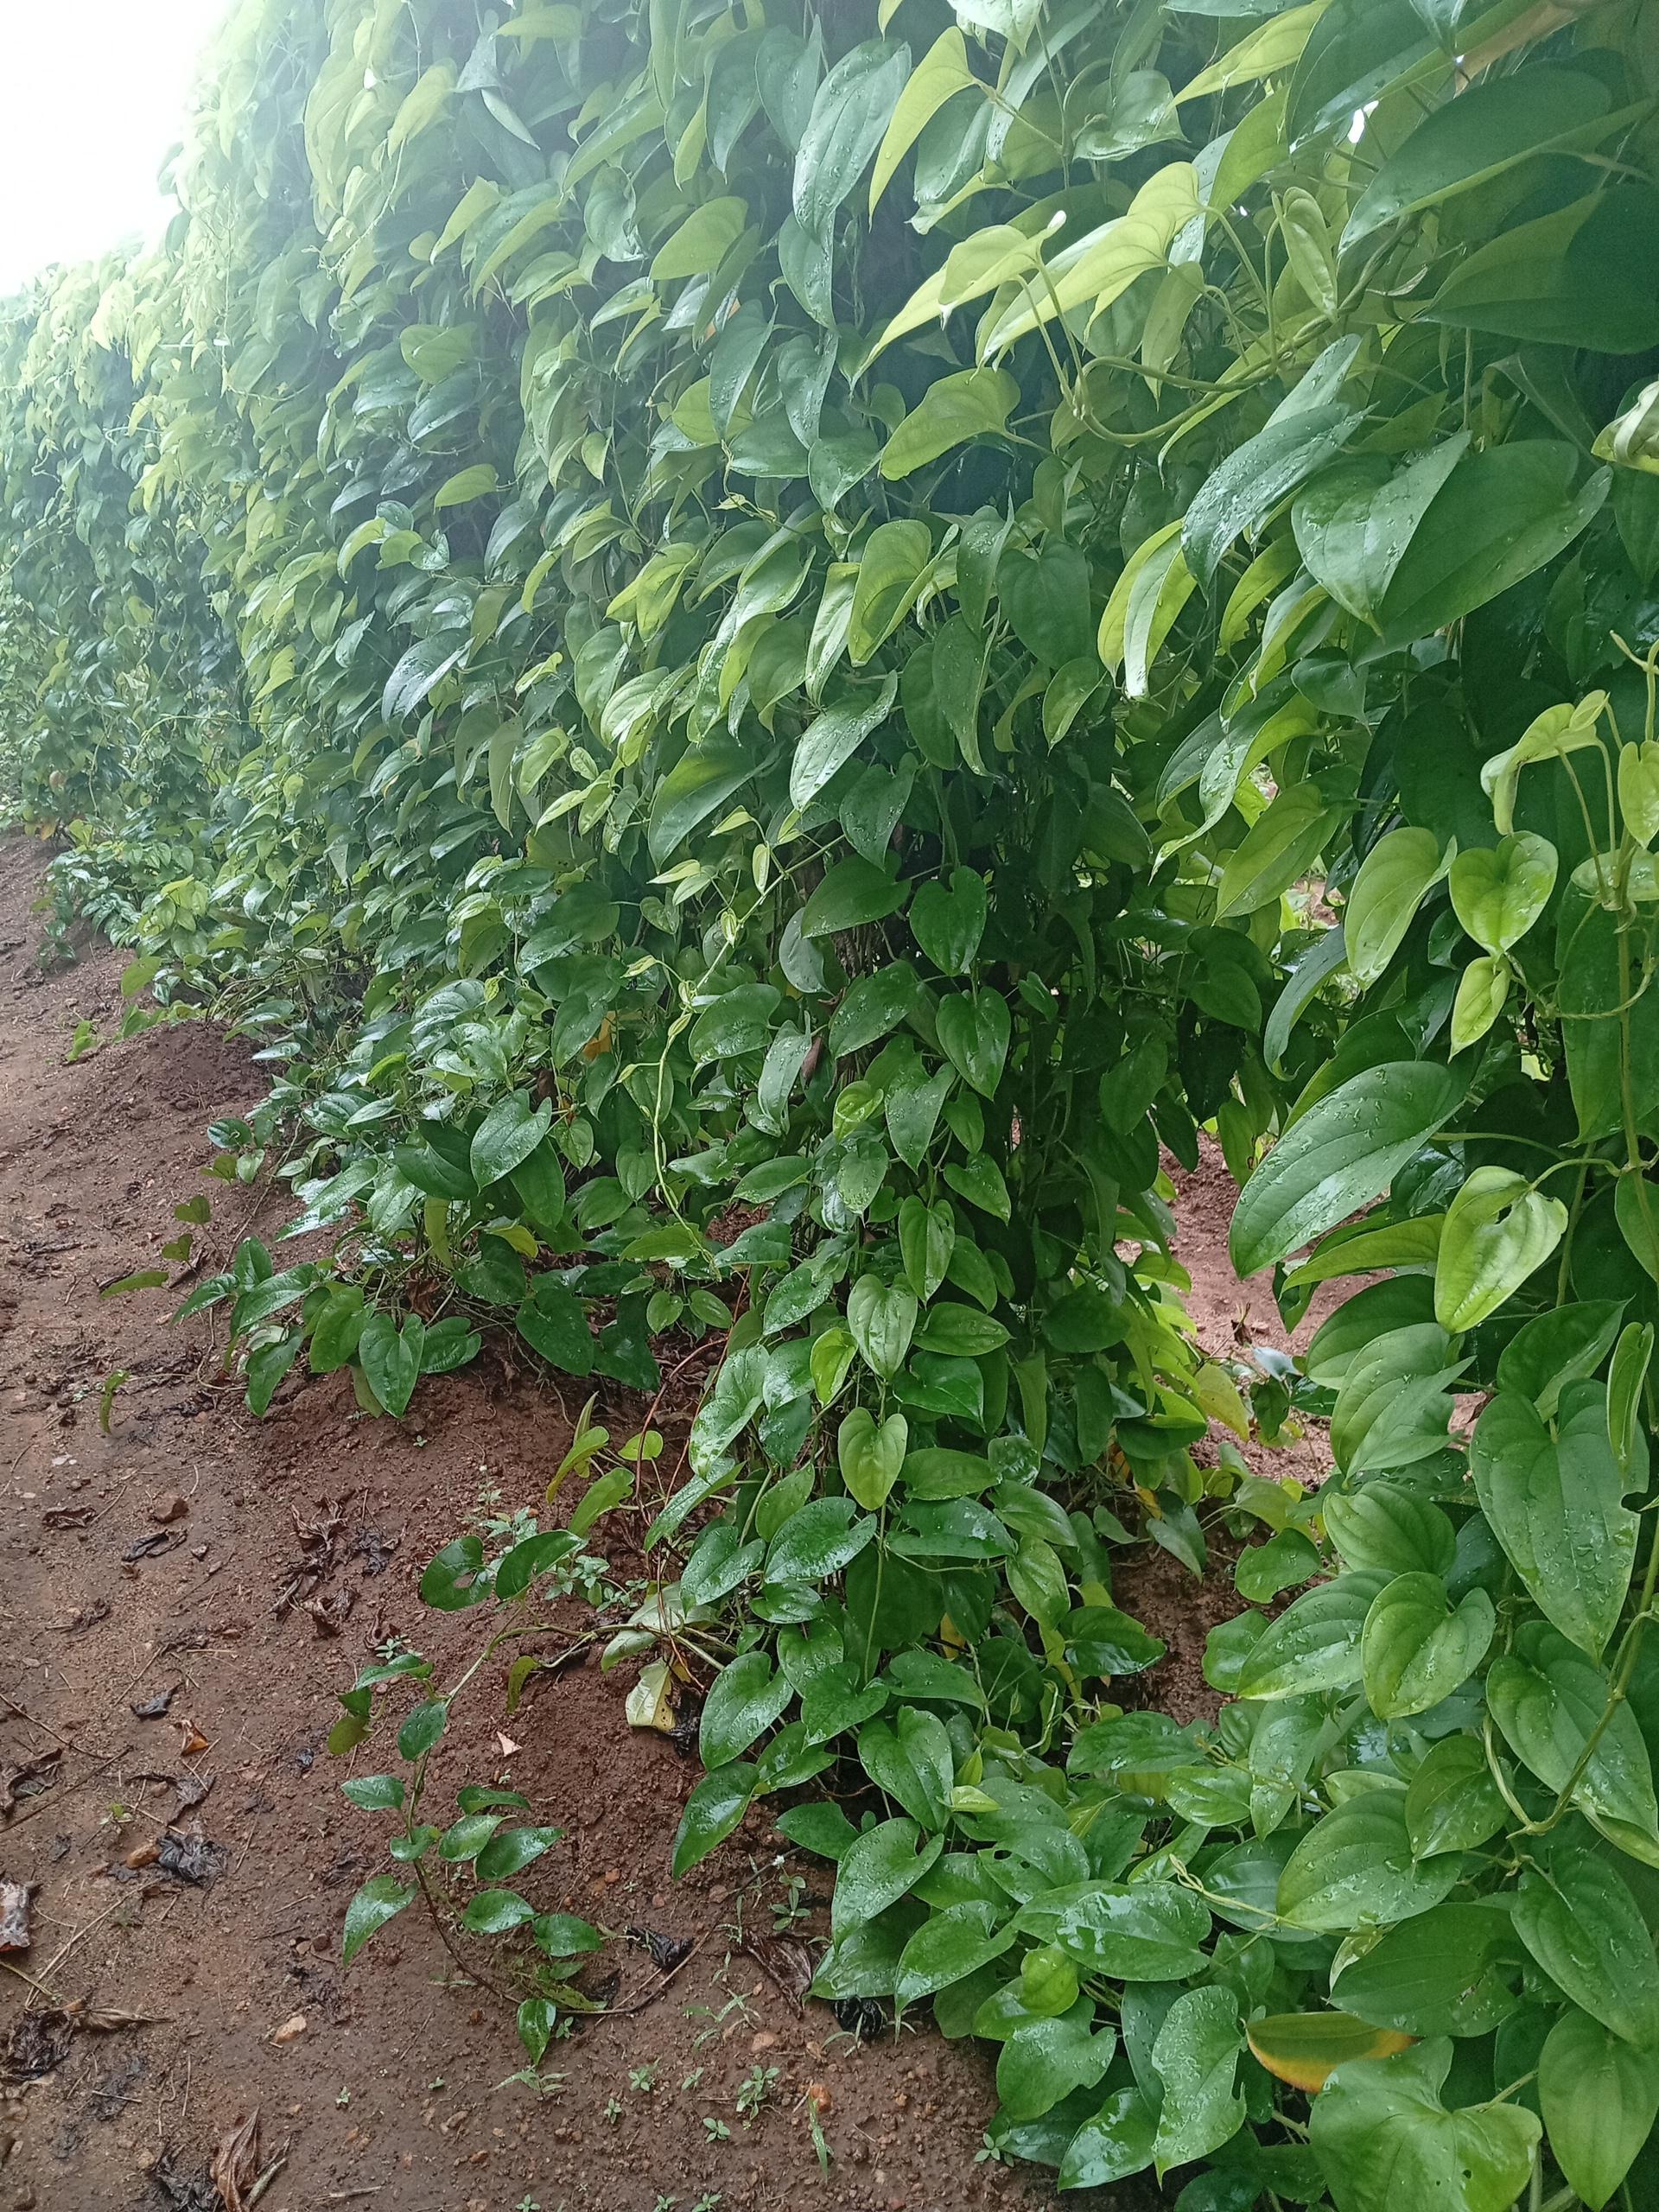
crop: yam
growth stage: vegetative
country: Nigeria
